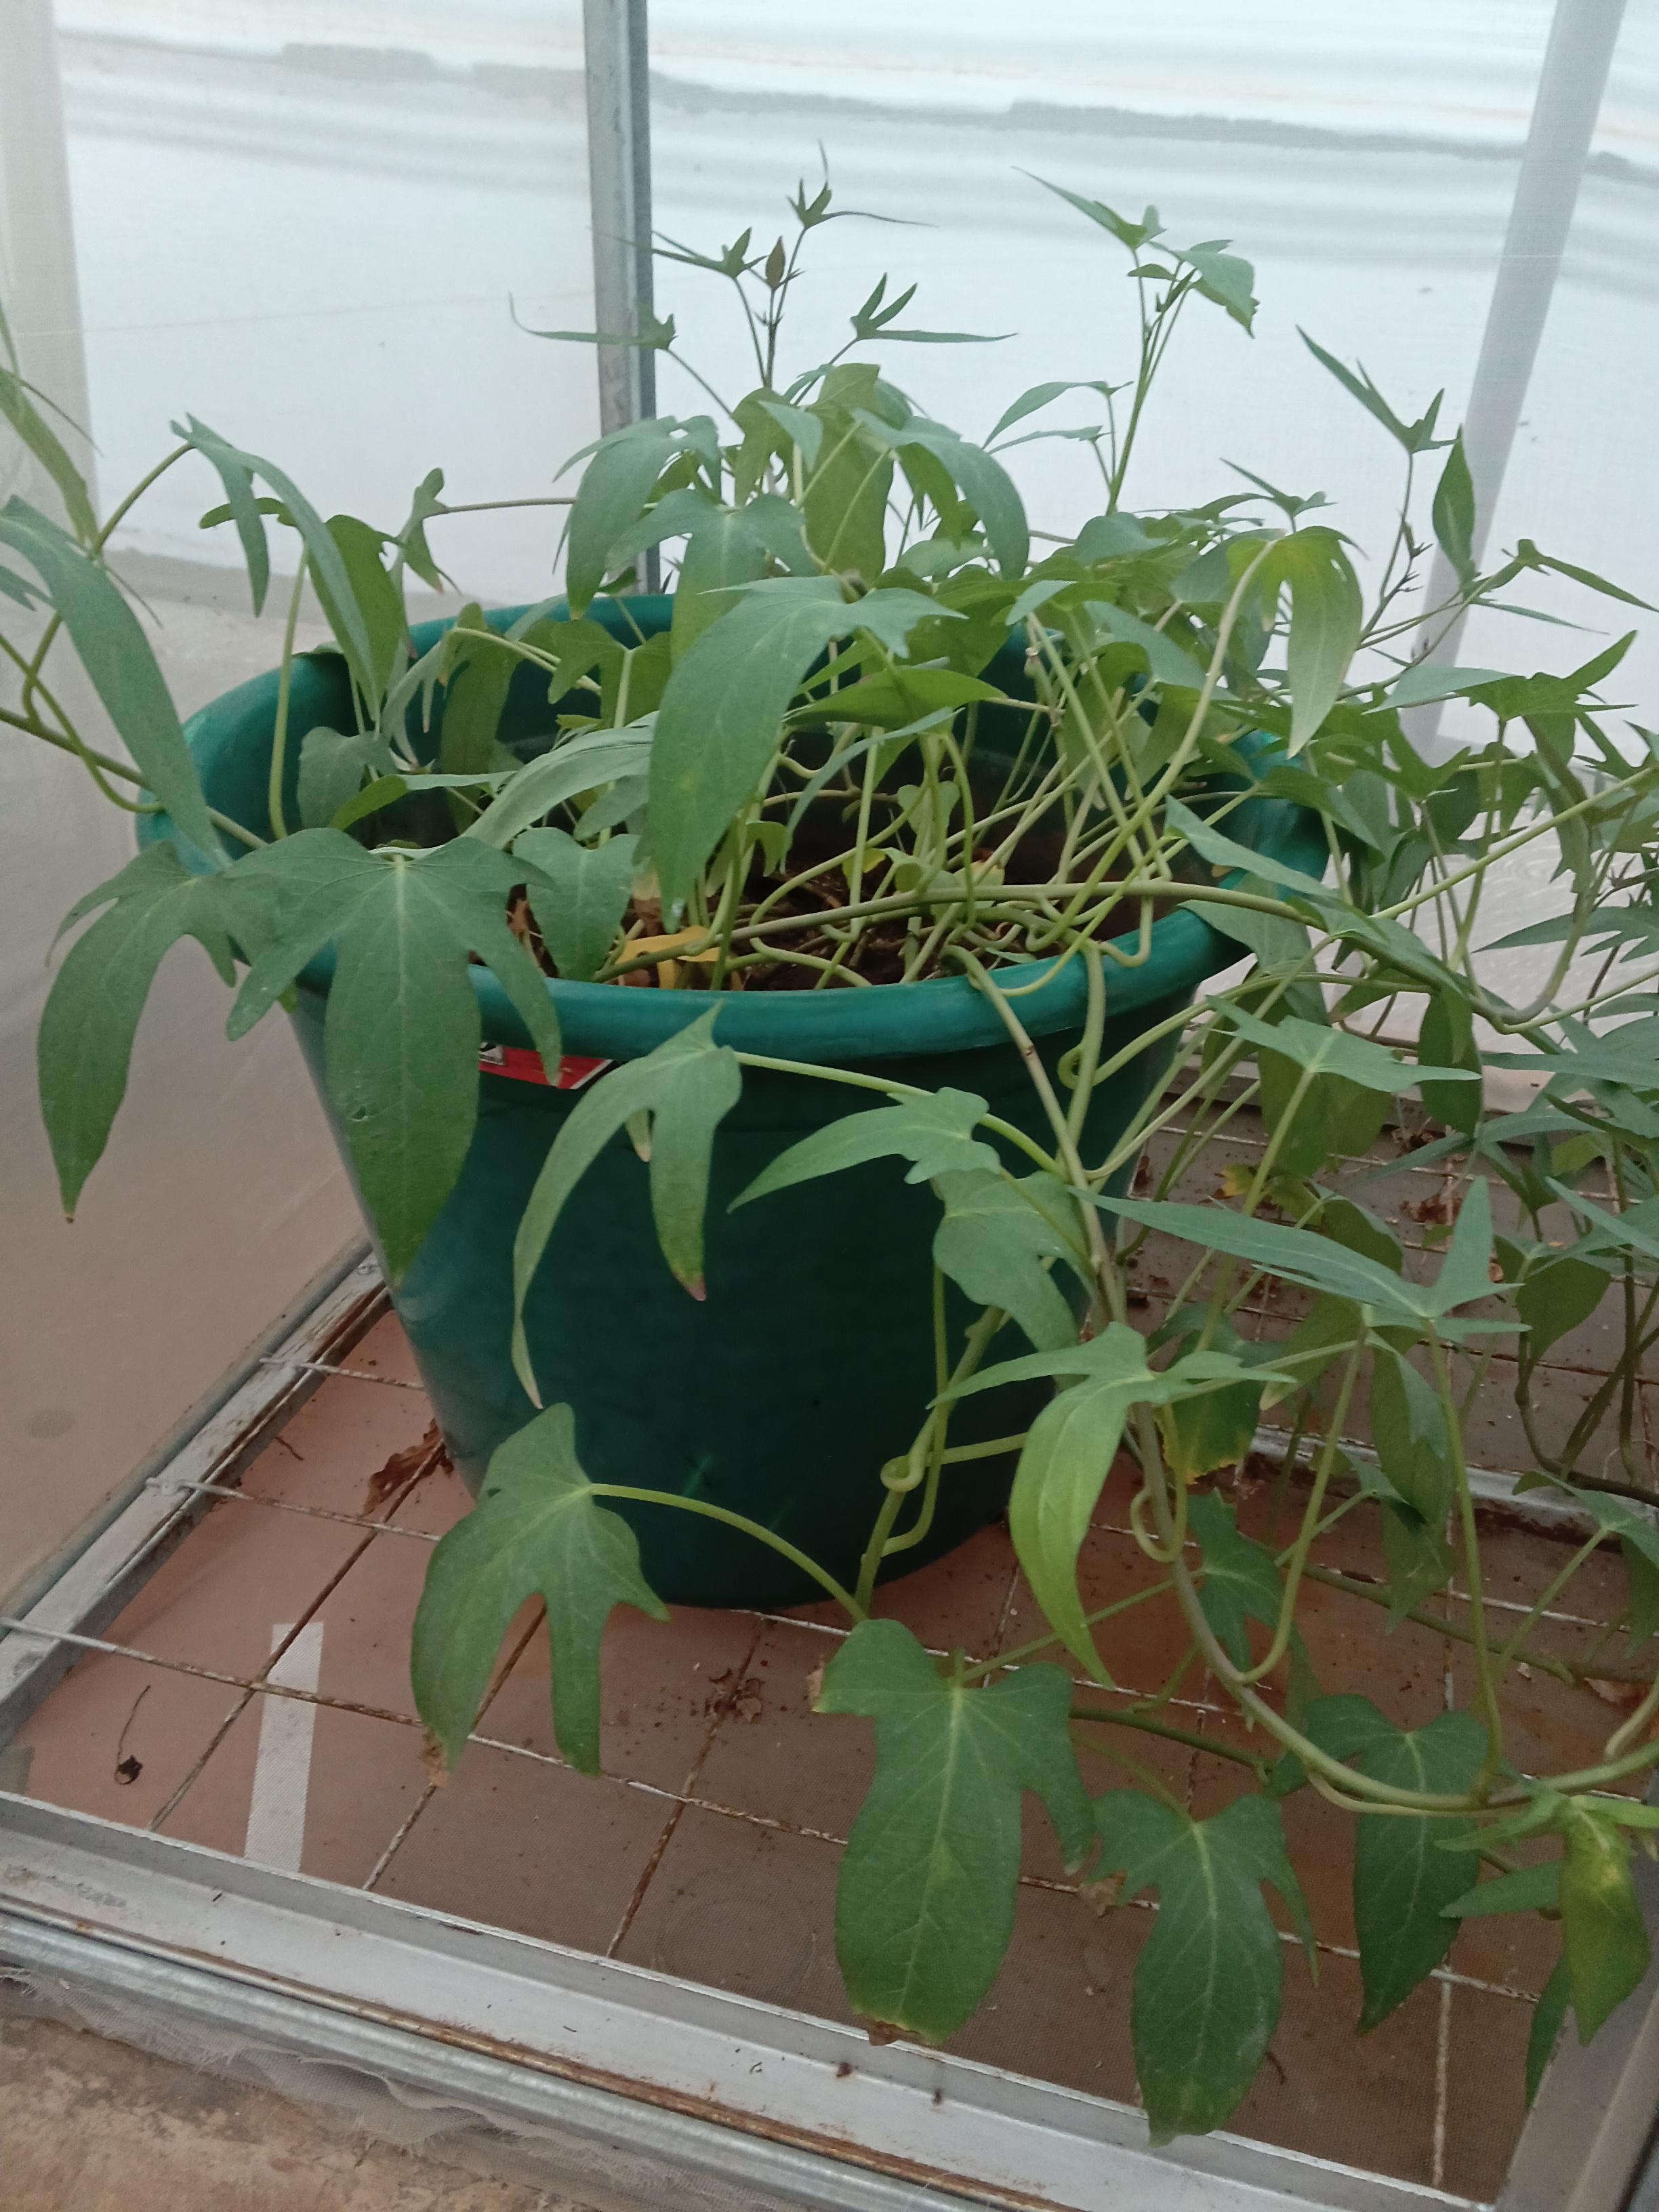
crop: sweet potato
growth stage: vegetative
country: Kenya
